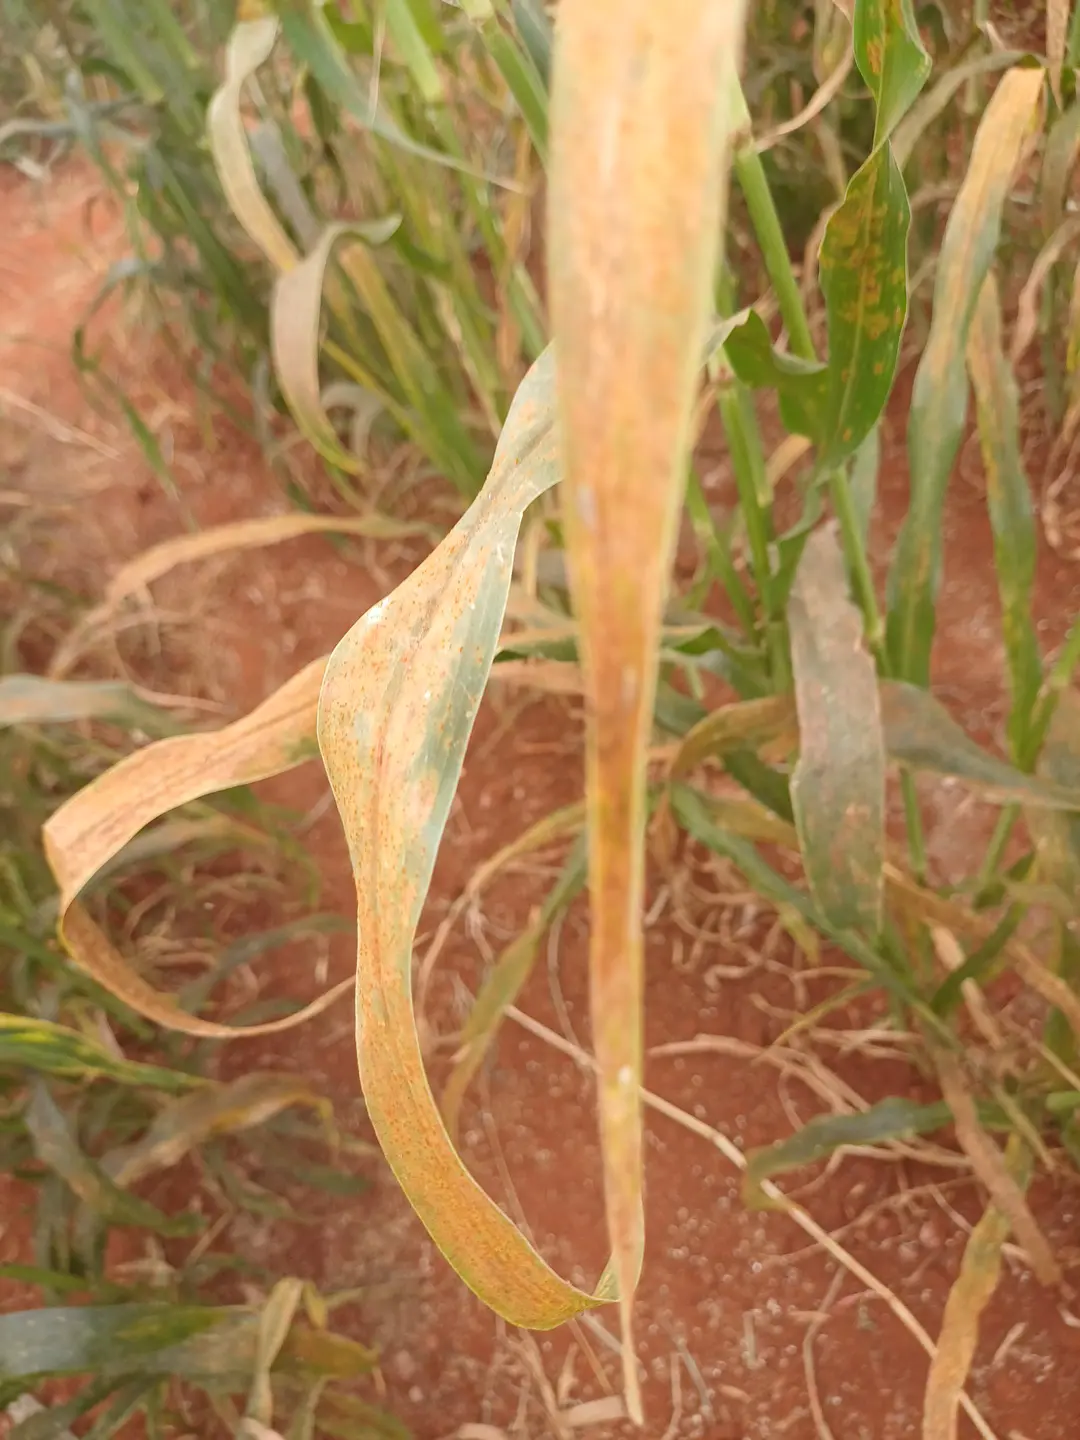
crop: pearl millet
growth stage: filling grain
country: Kenya
